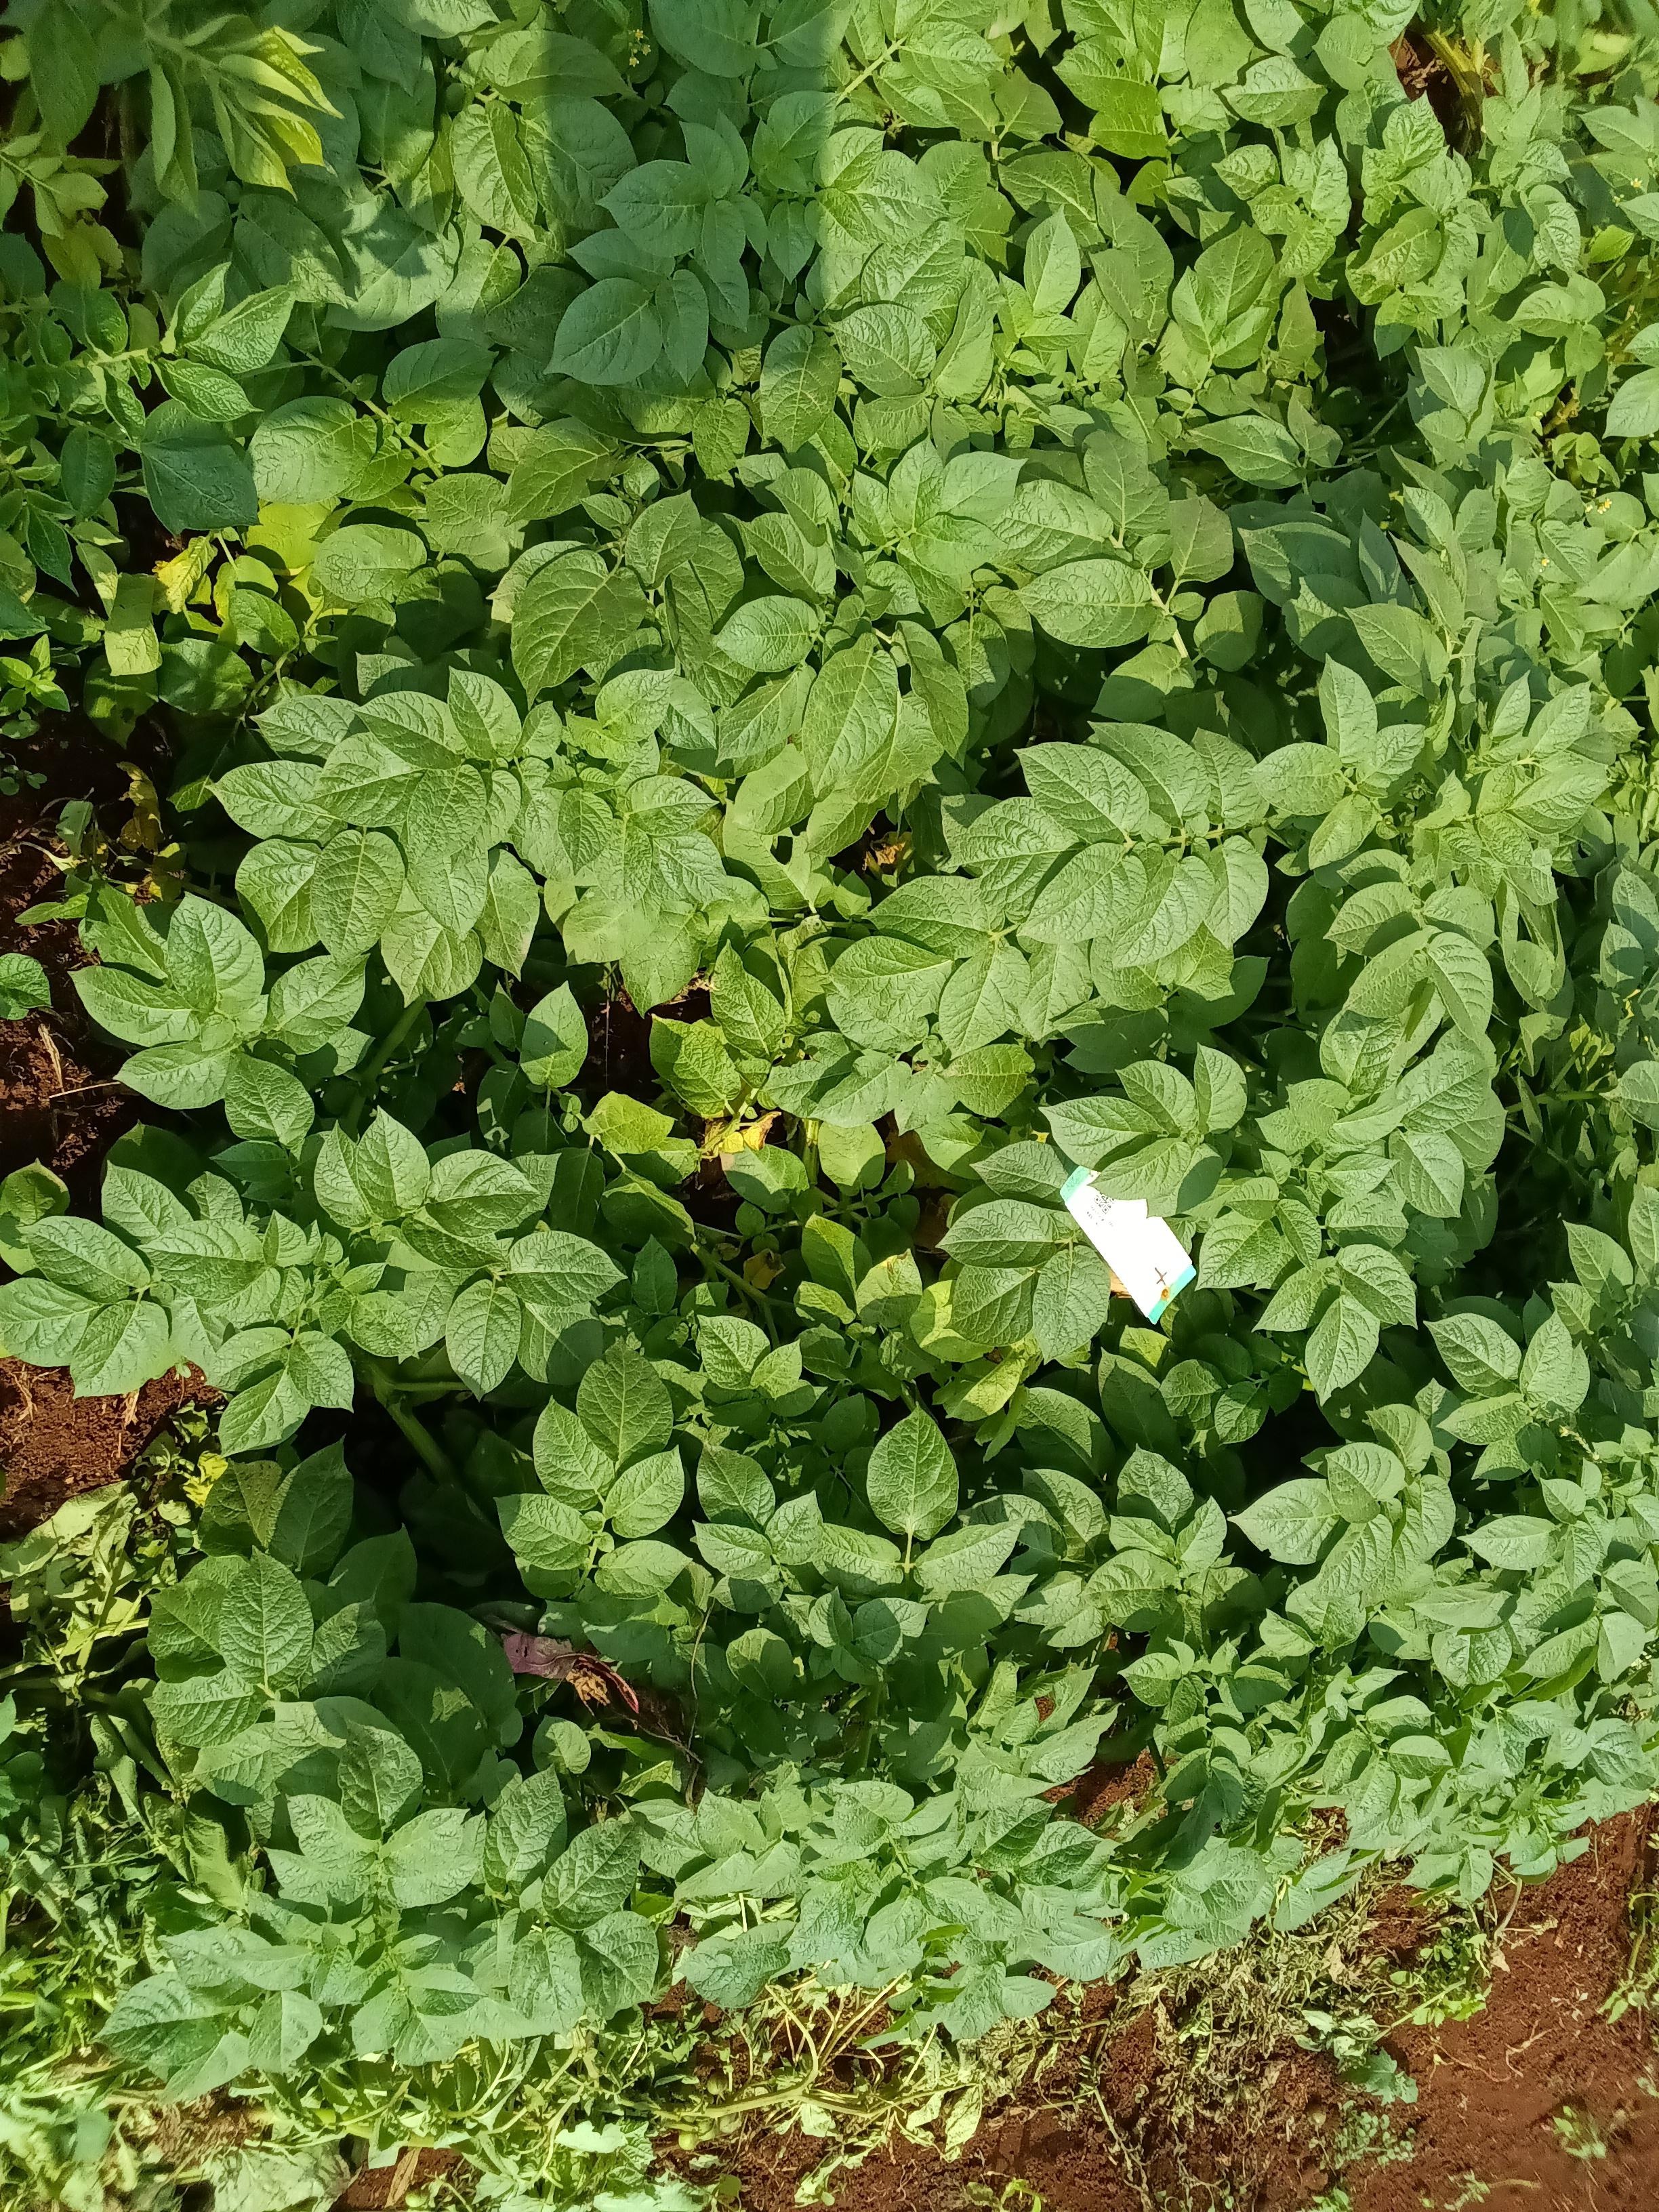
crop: potato
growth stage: maturity
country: Kenya
